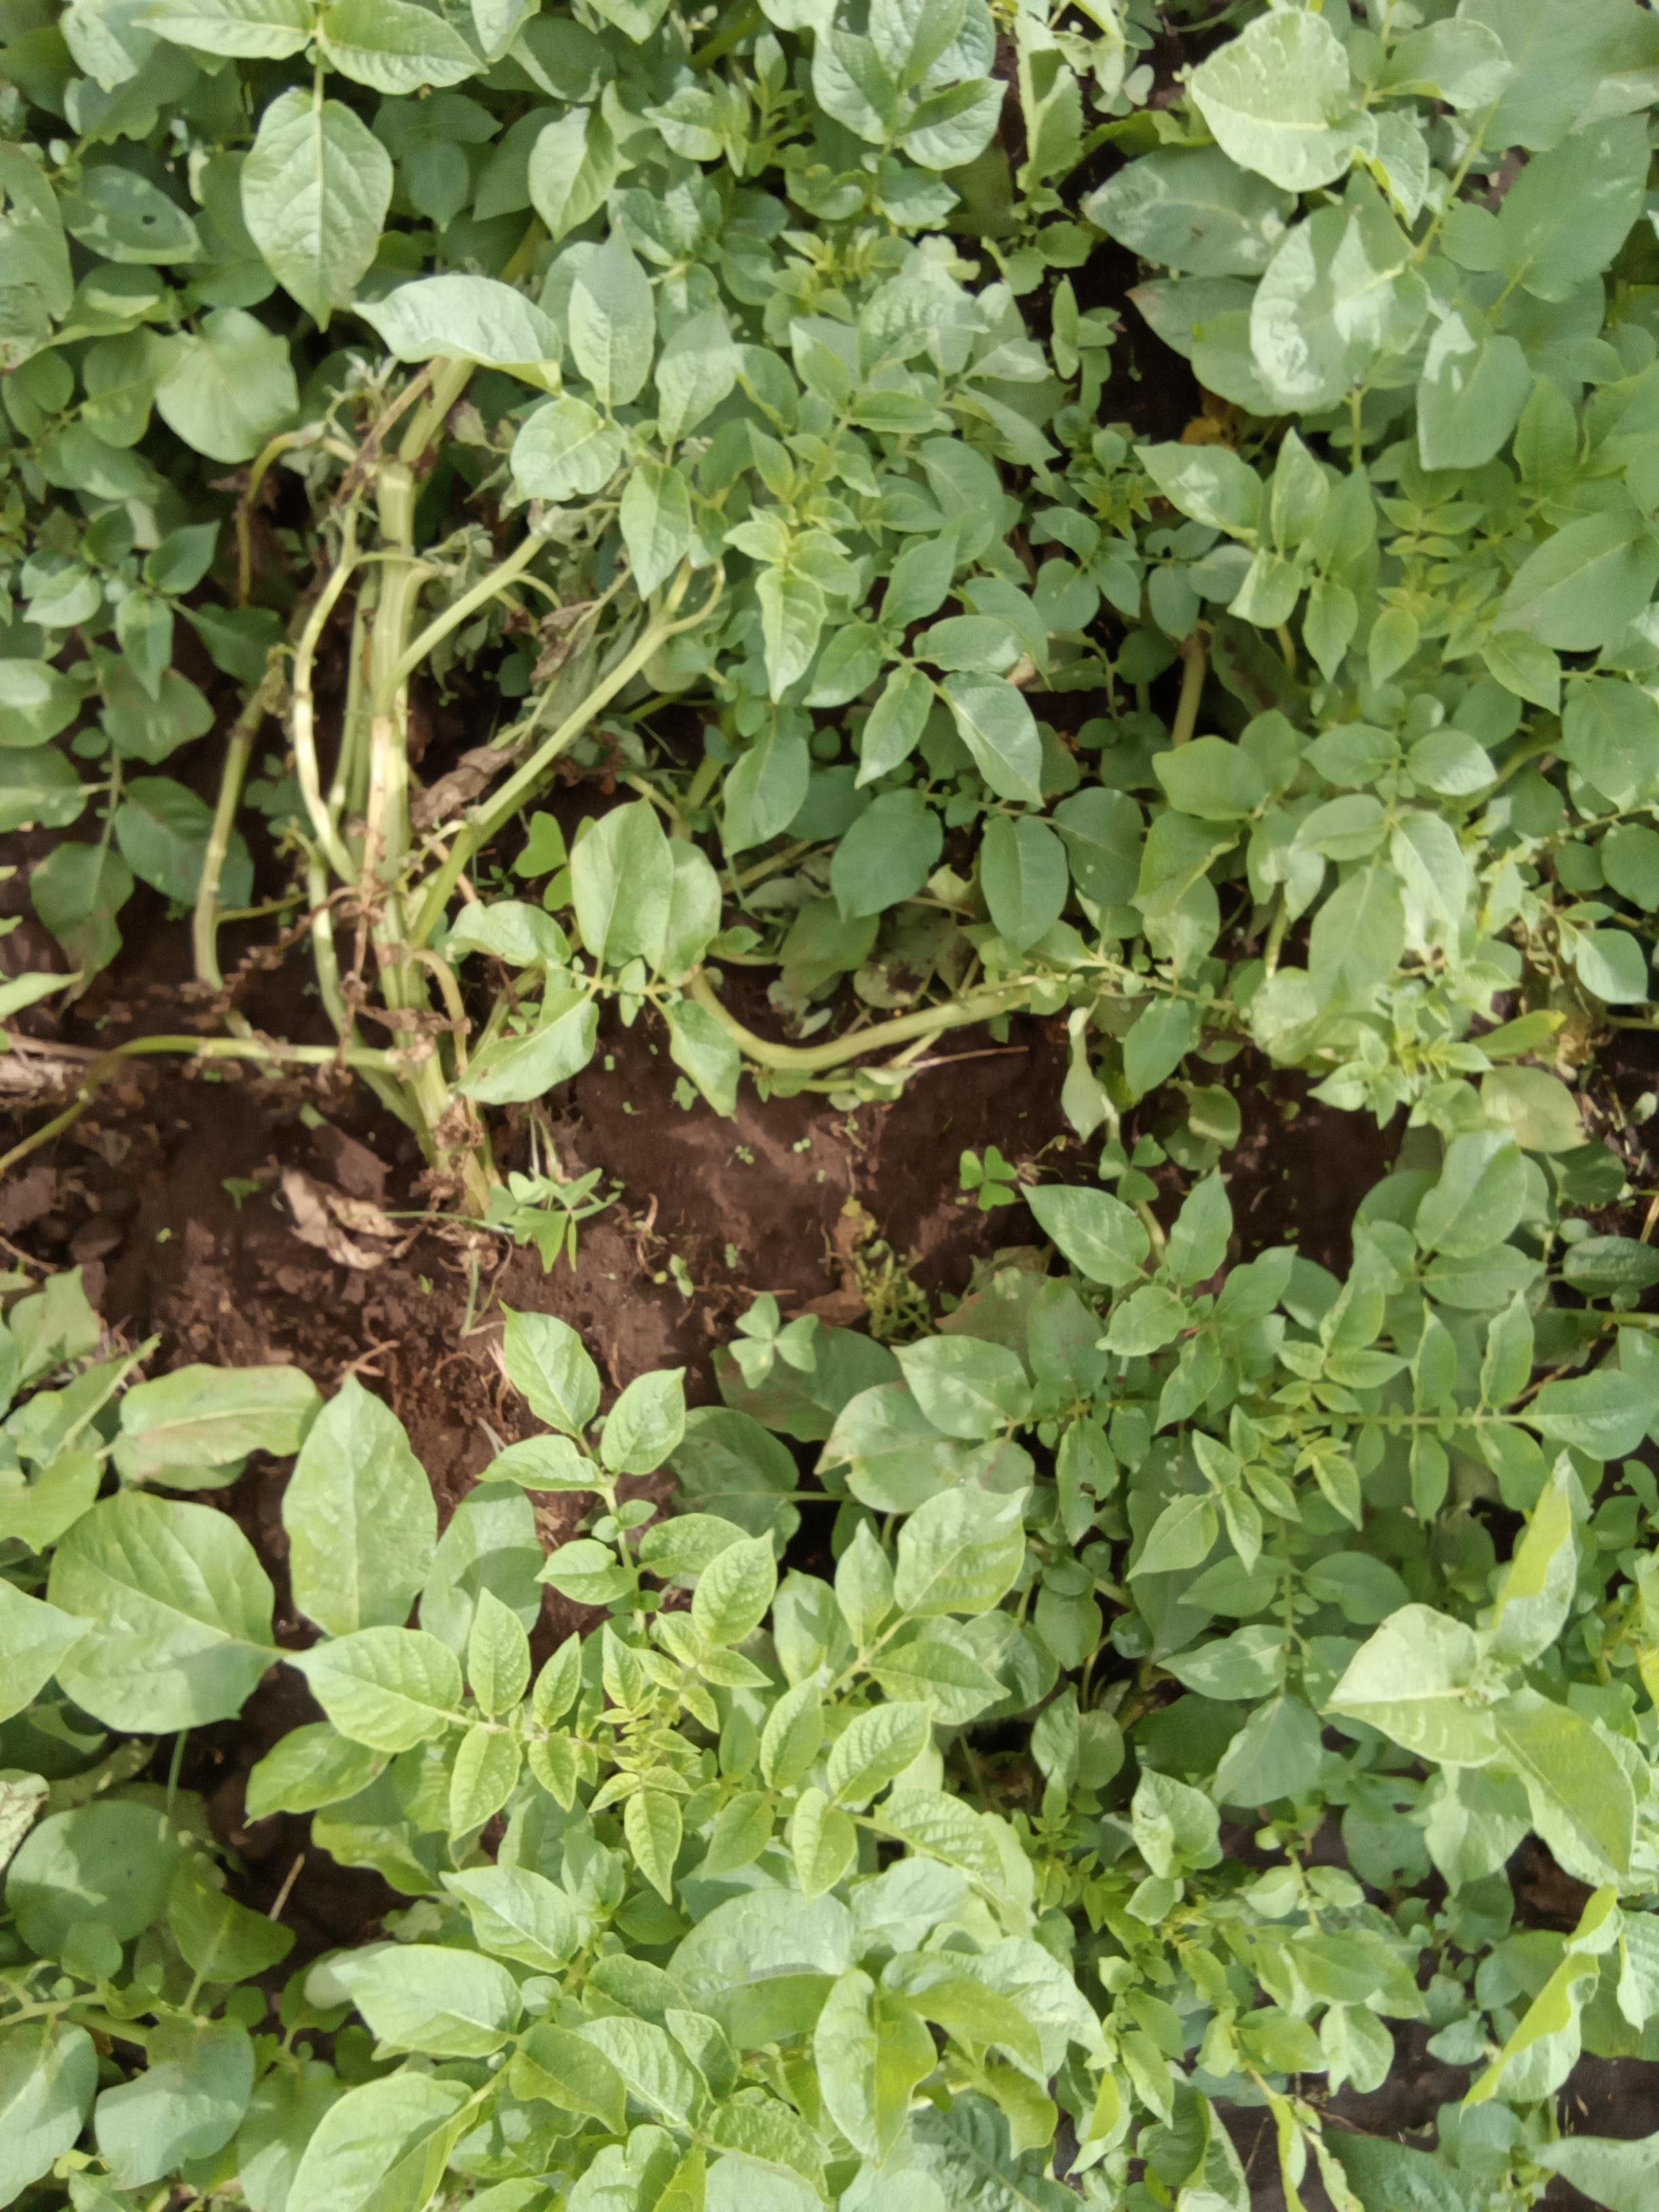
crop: potato
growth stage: flowering
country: Kenya
